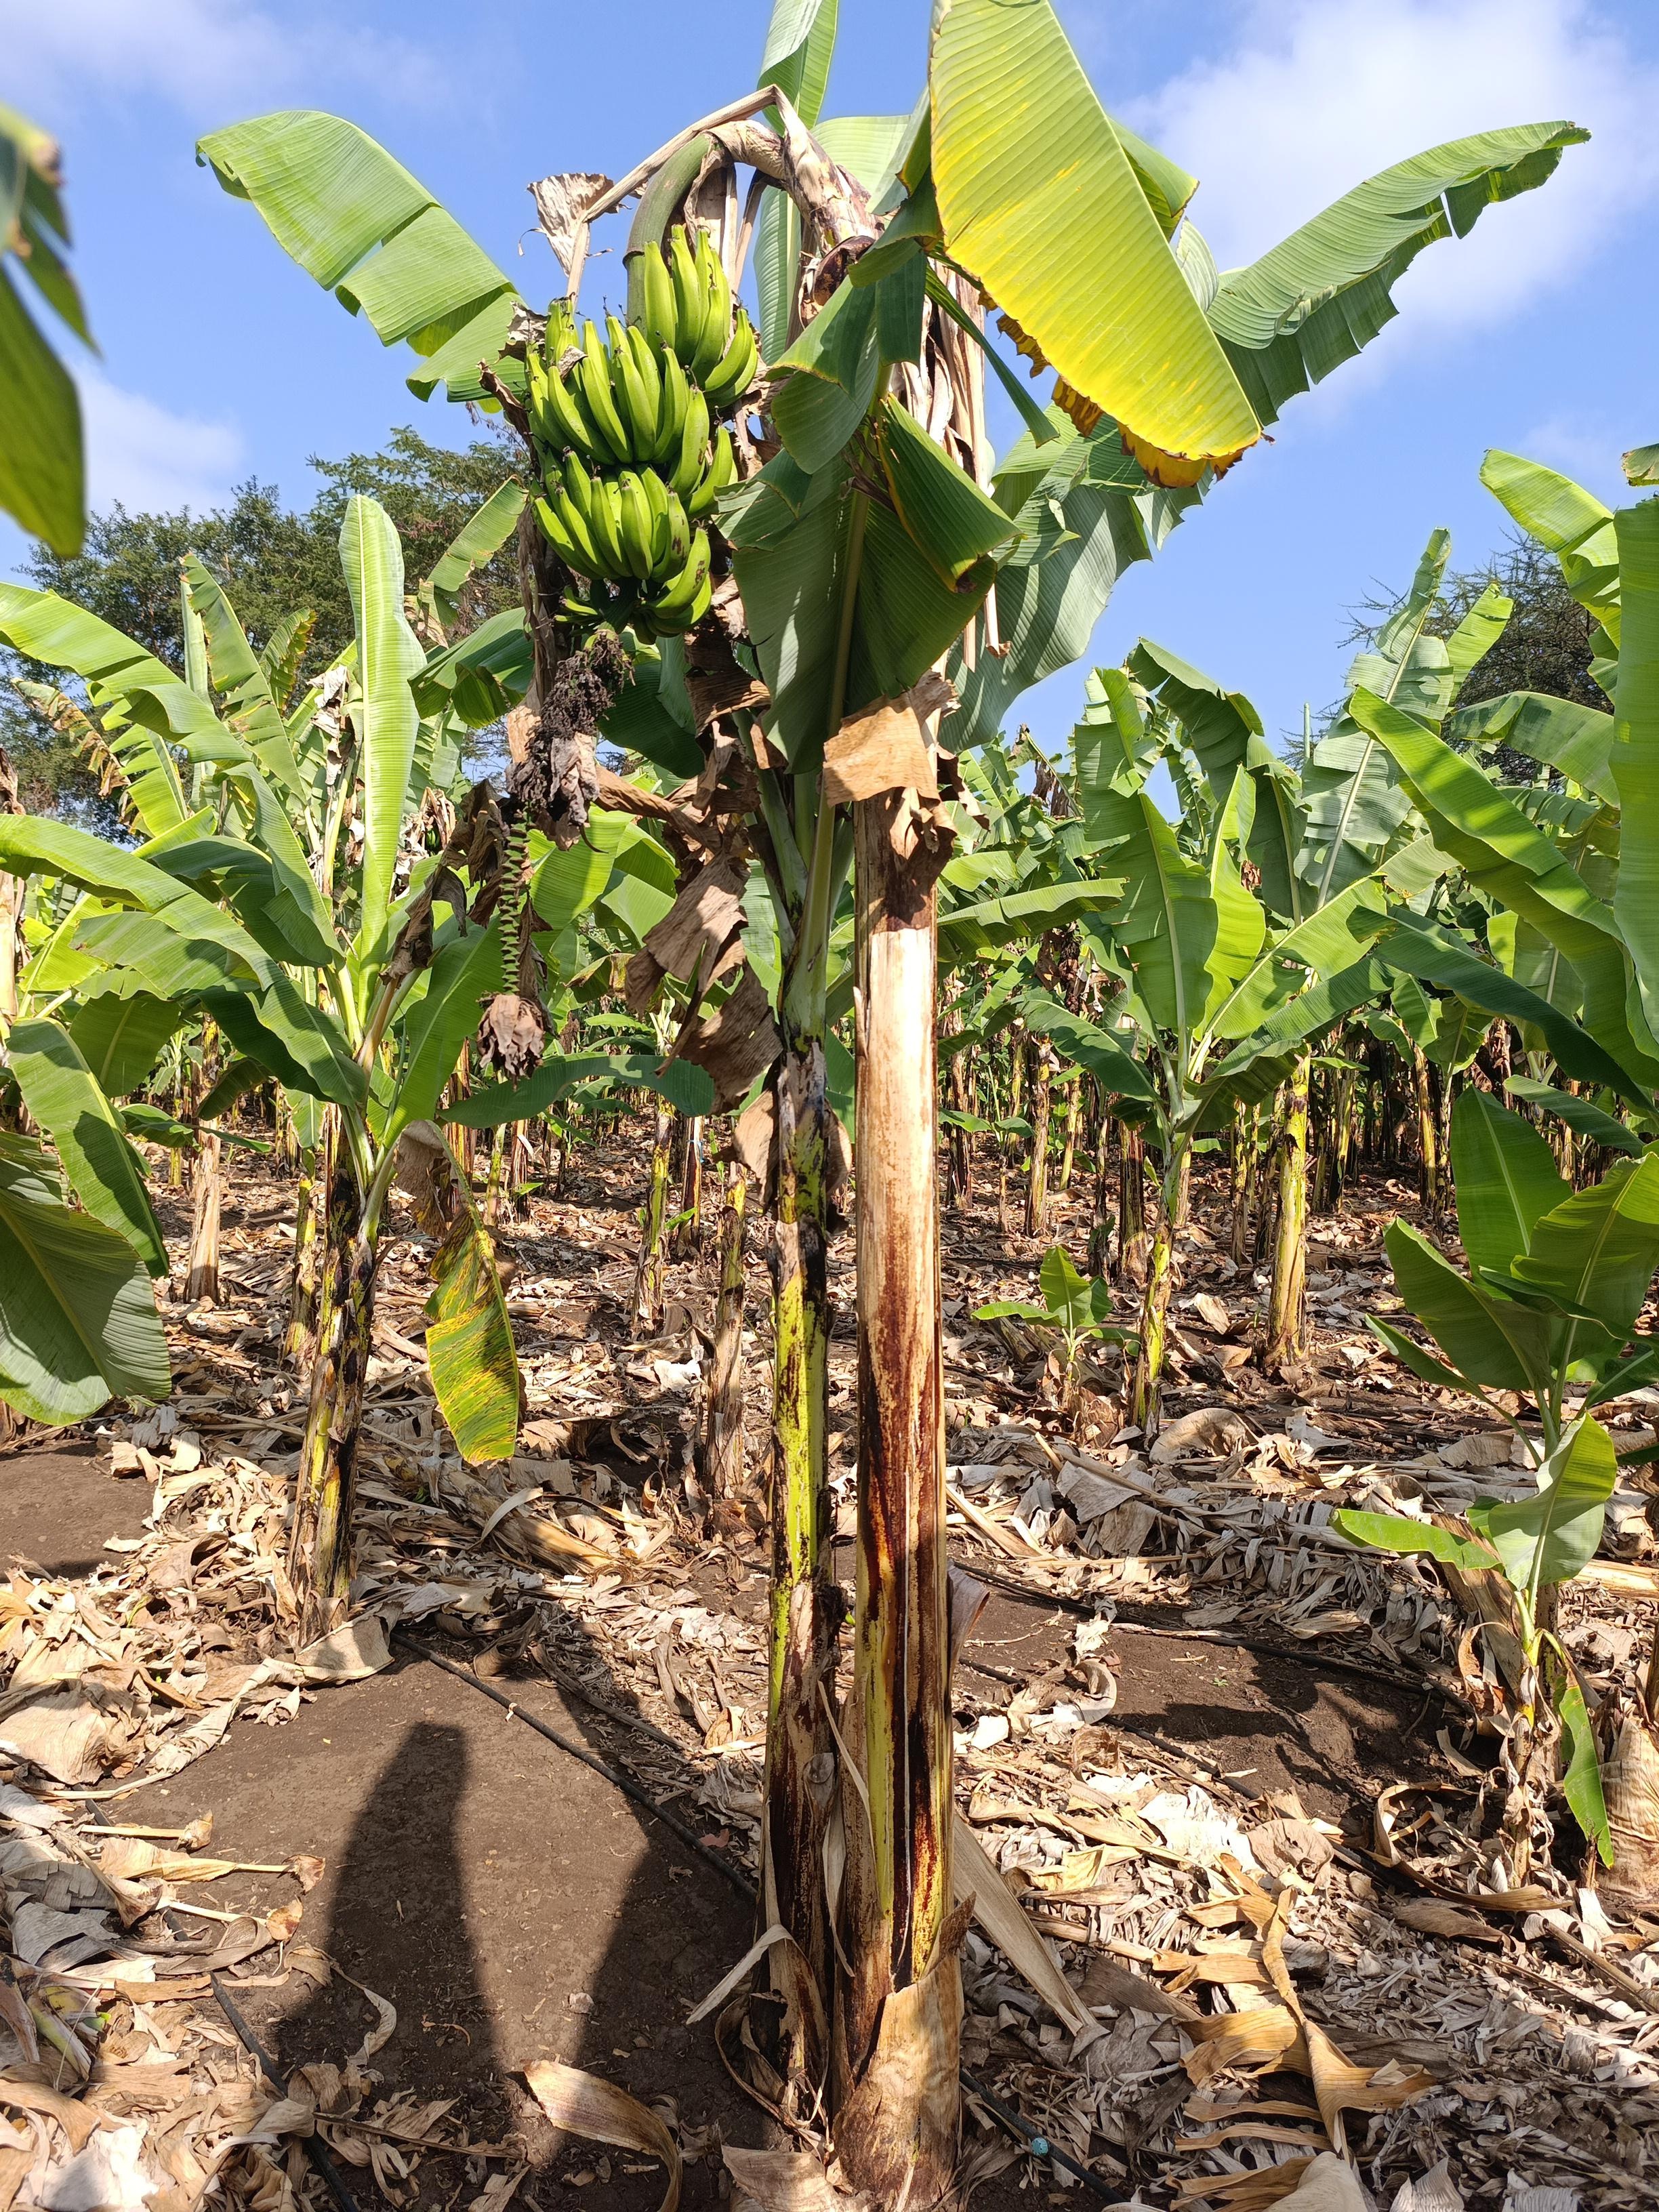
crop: banana
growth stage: maturity
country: Tanzania
